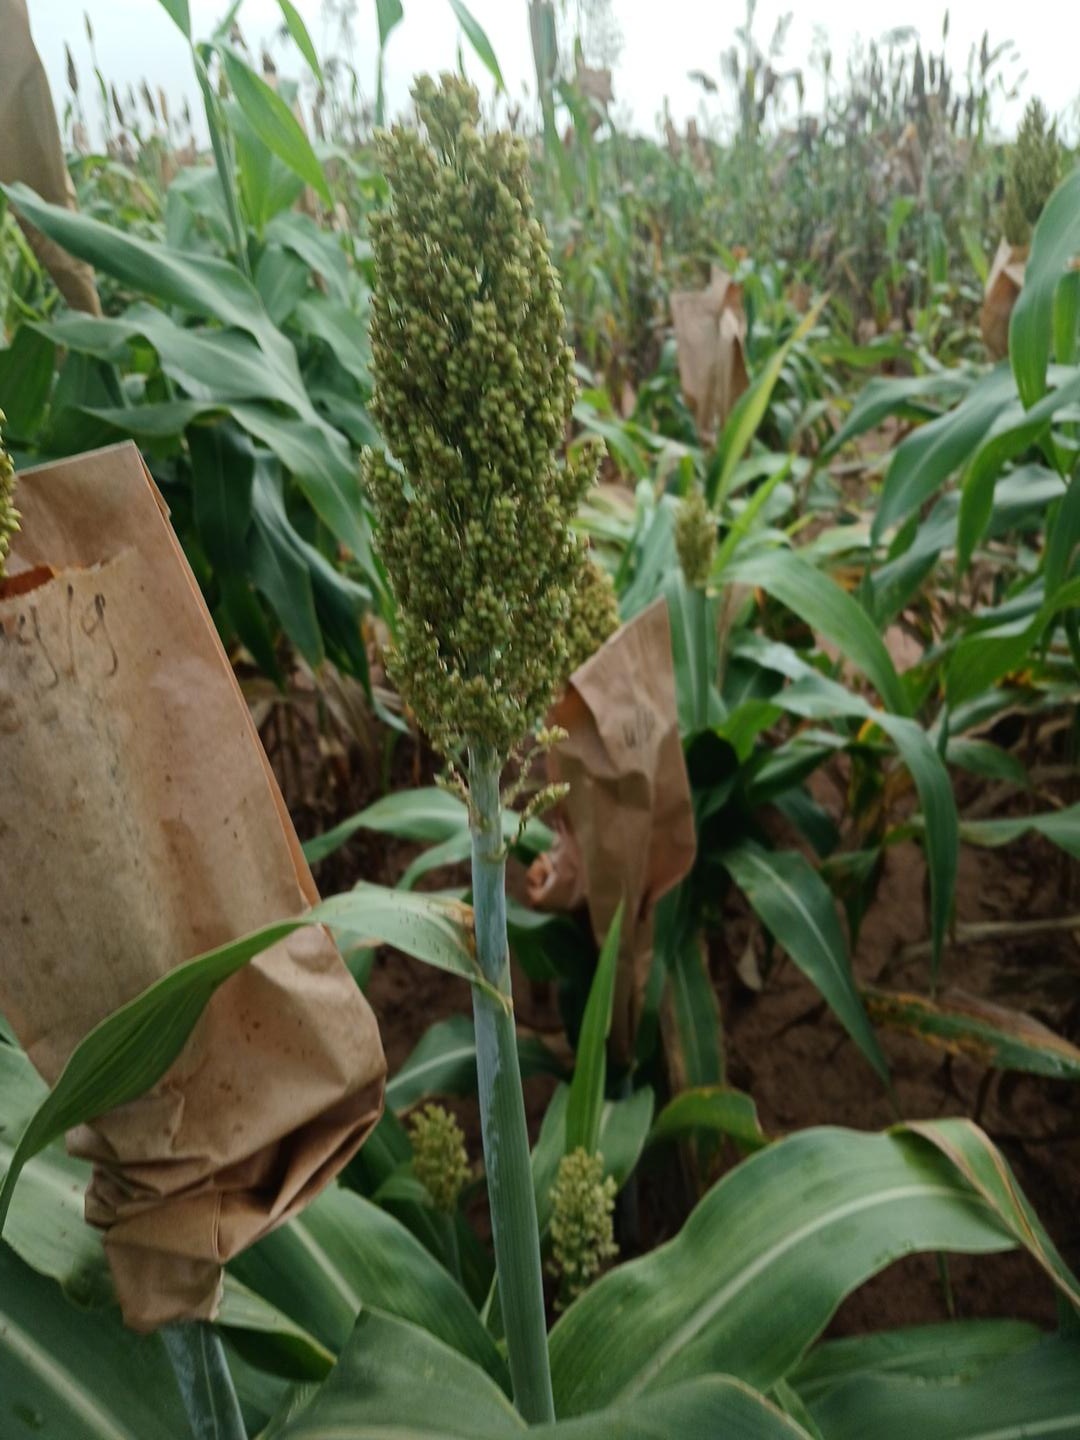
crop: sorghum
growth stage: filling grain
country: Senegal
